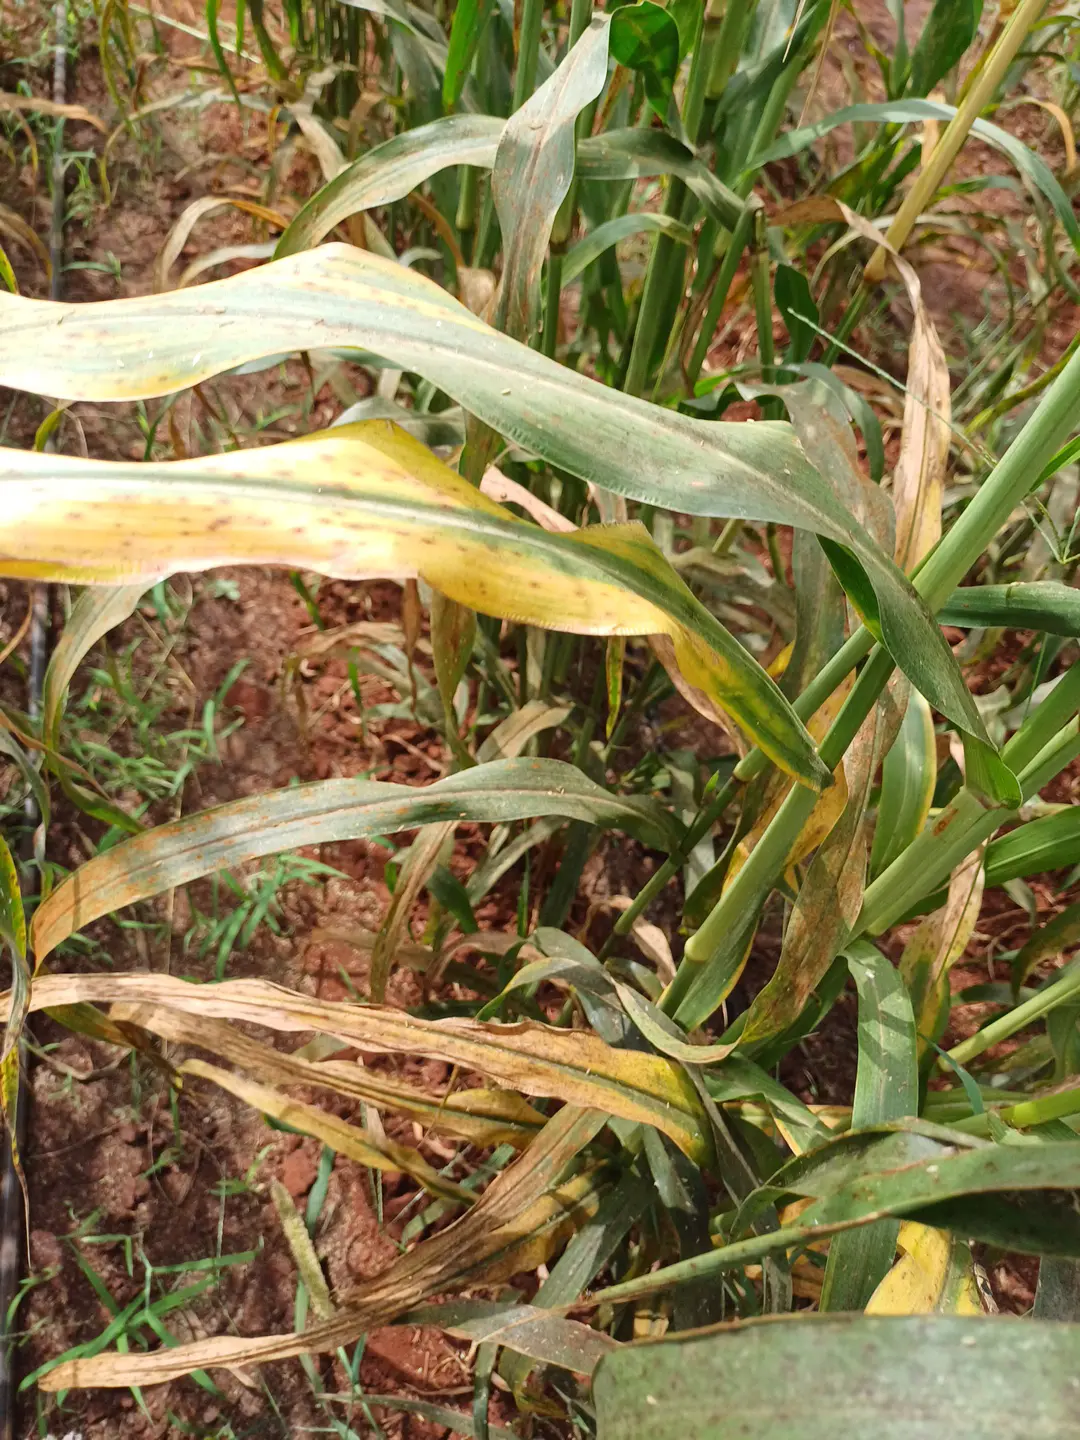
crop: pearl millet
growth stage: filling grain
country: Kenya
